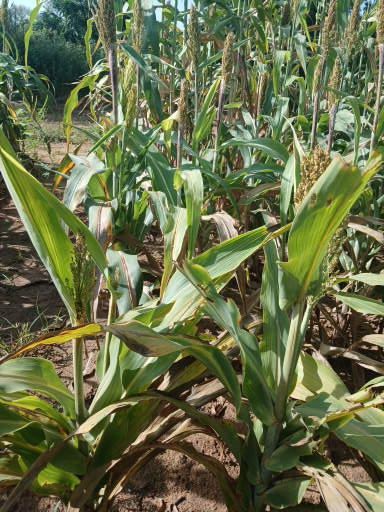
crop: sorghum
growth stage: filling grain
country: Senegal
